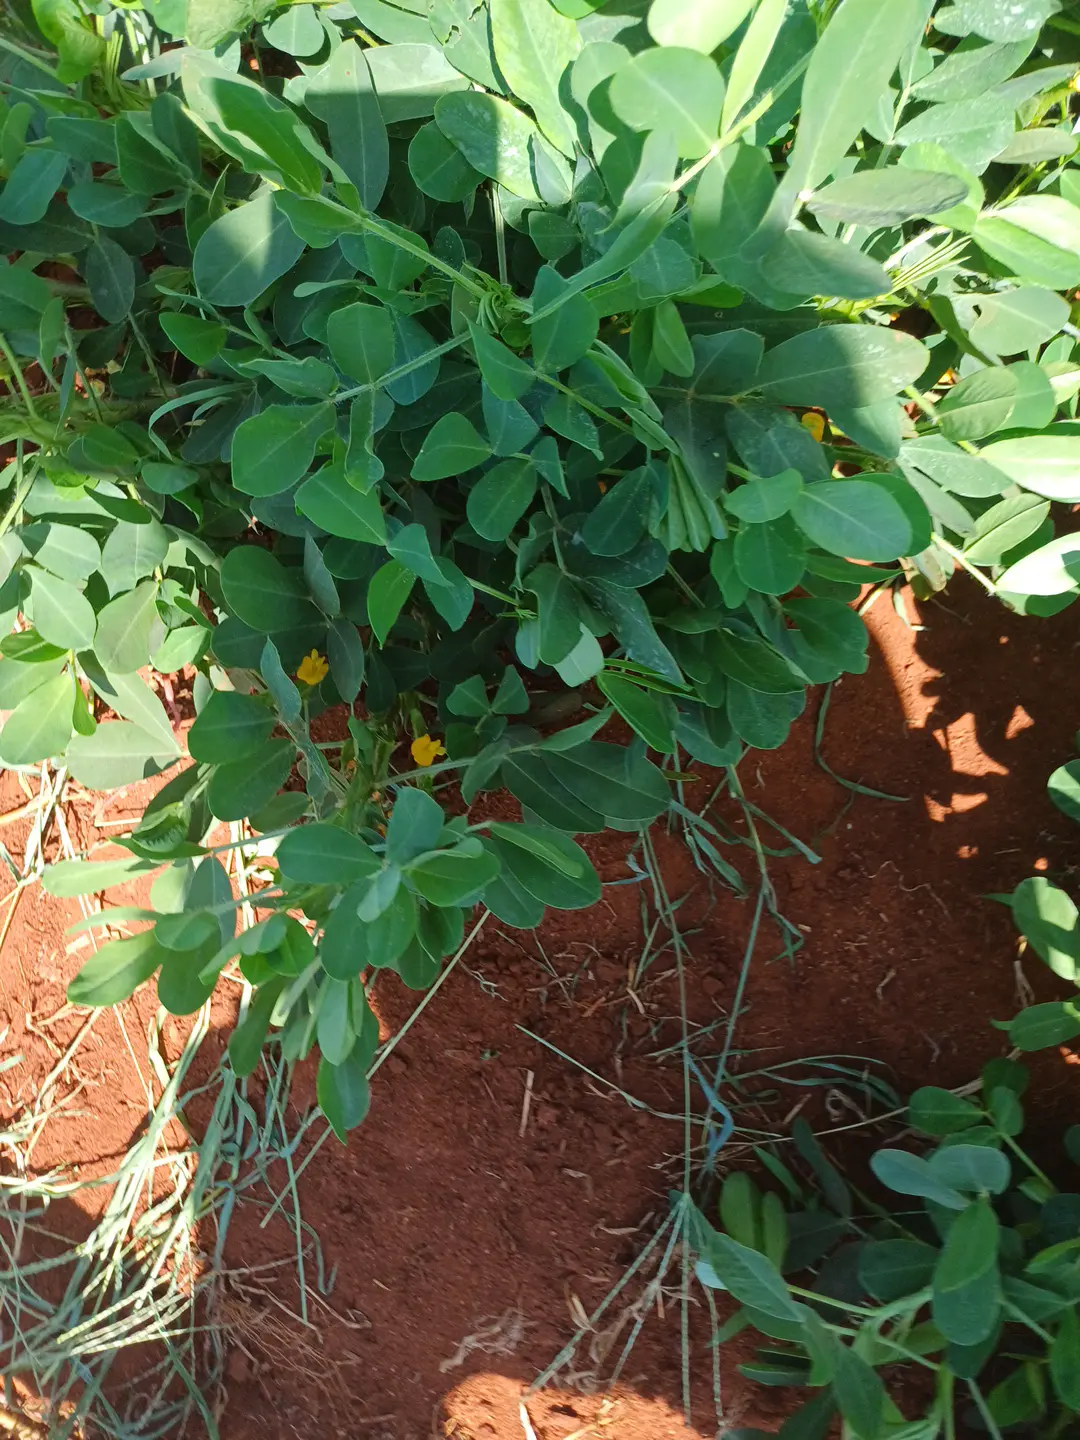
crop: groundnut
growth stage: flowering
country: Kenya
